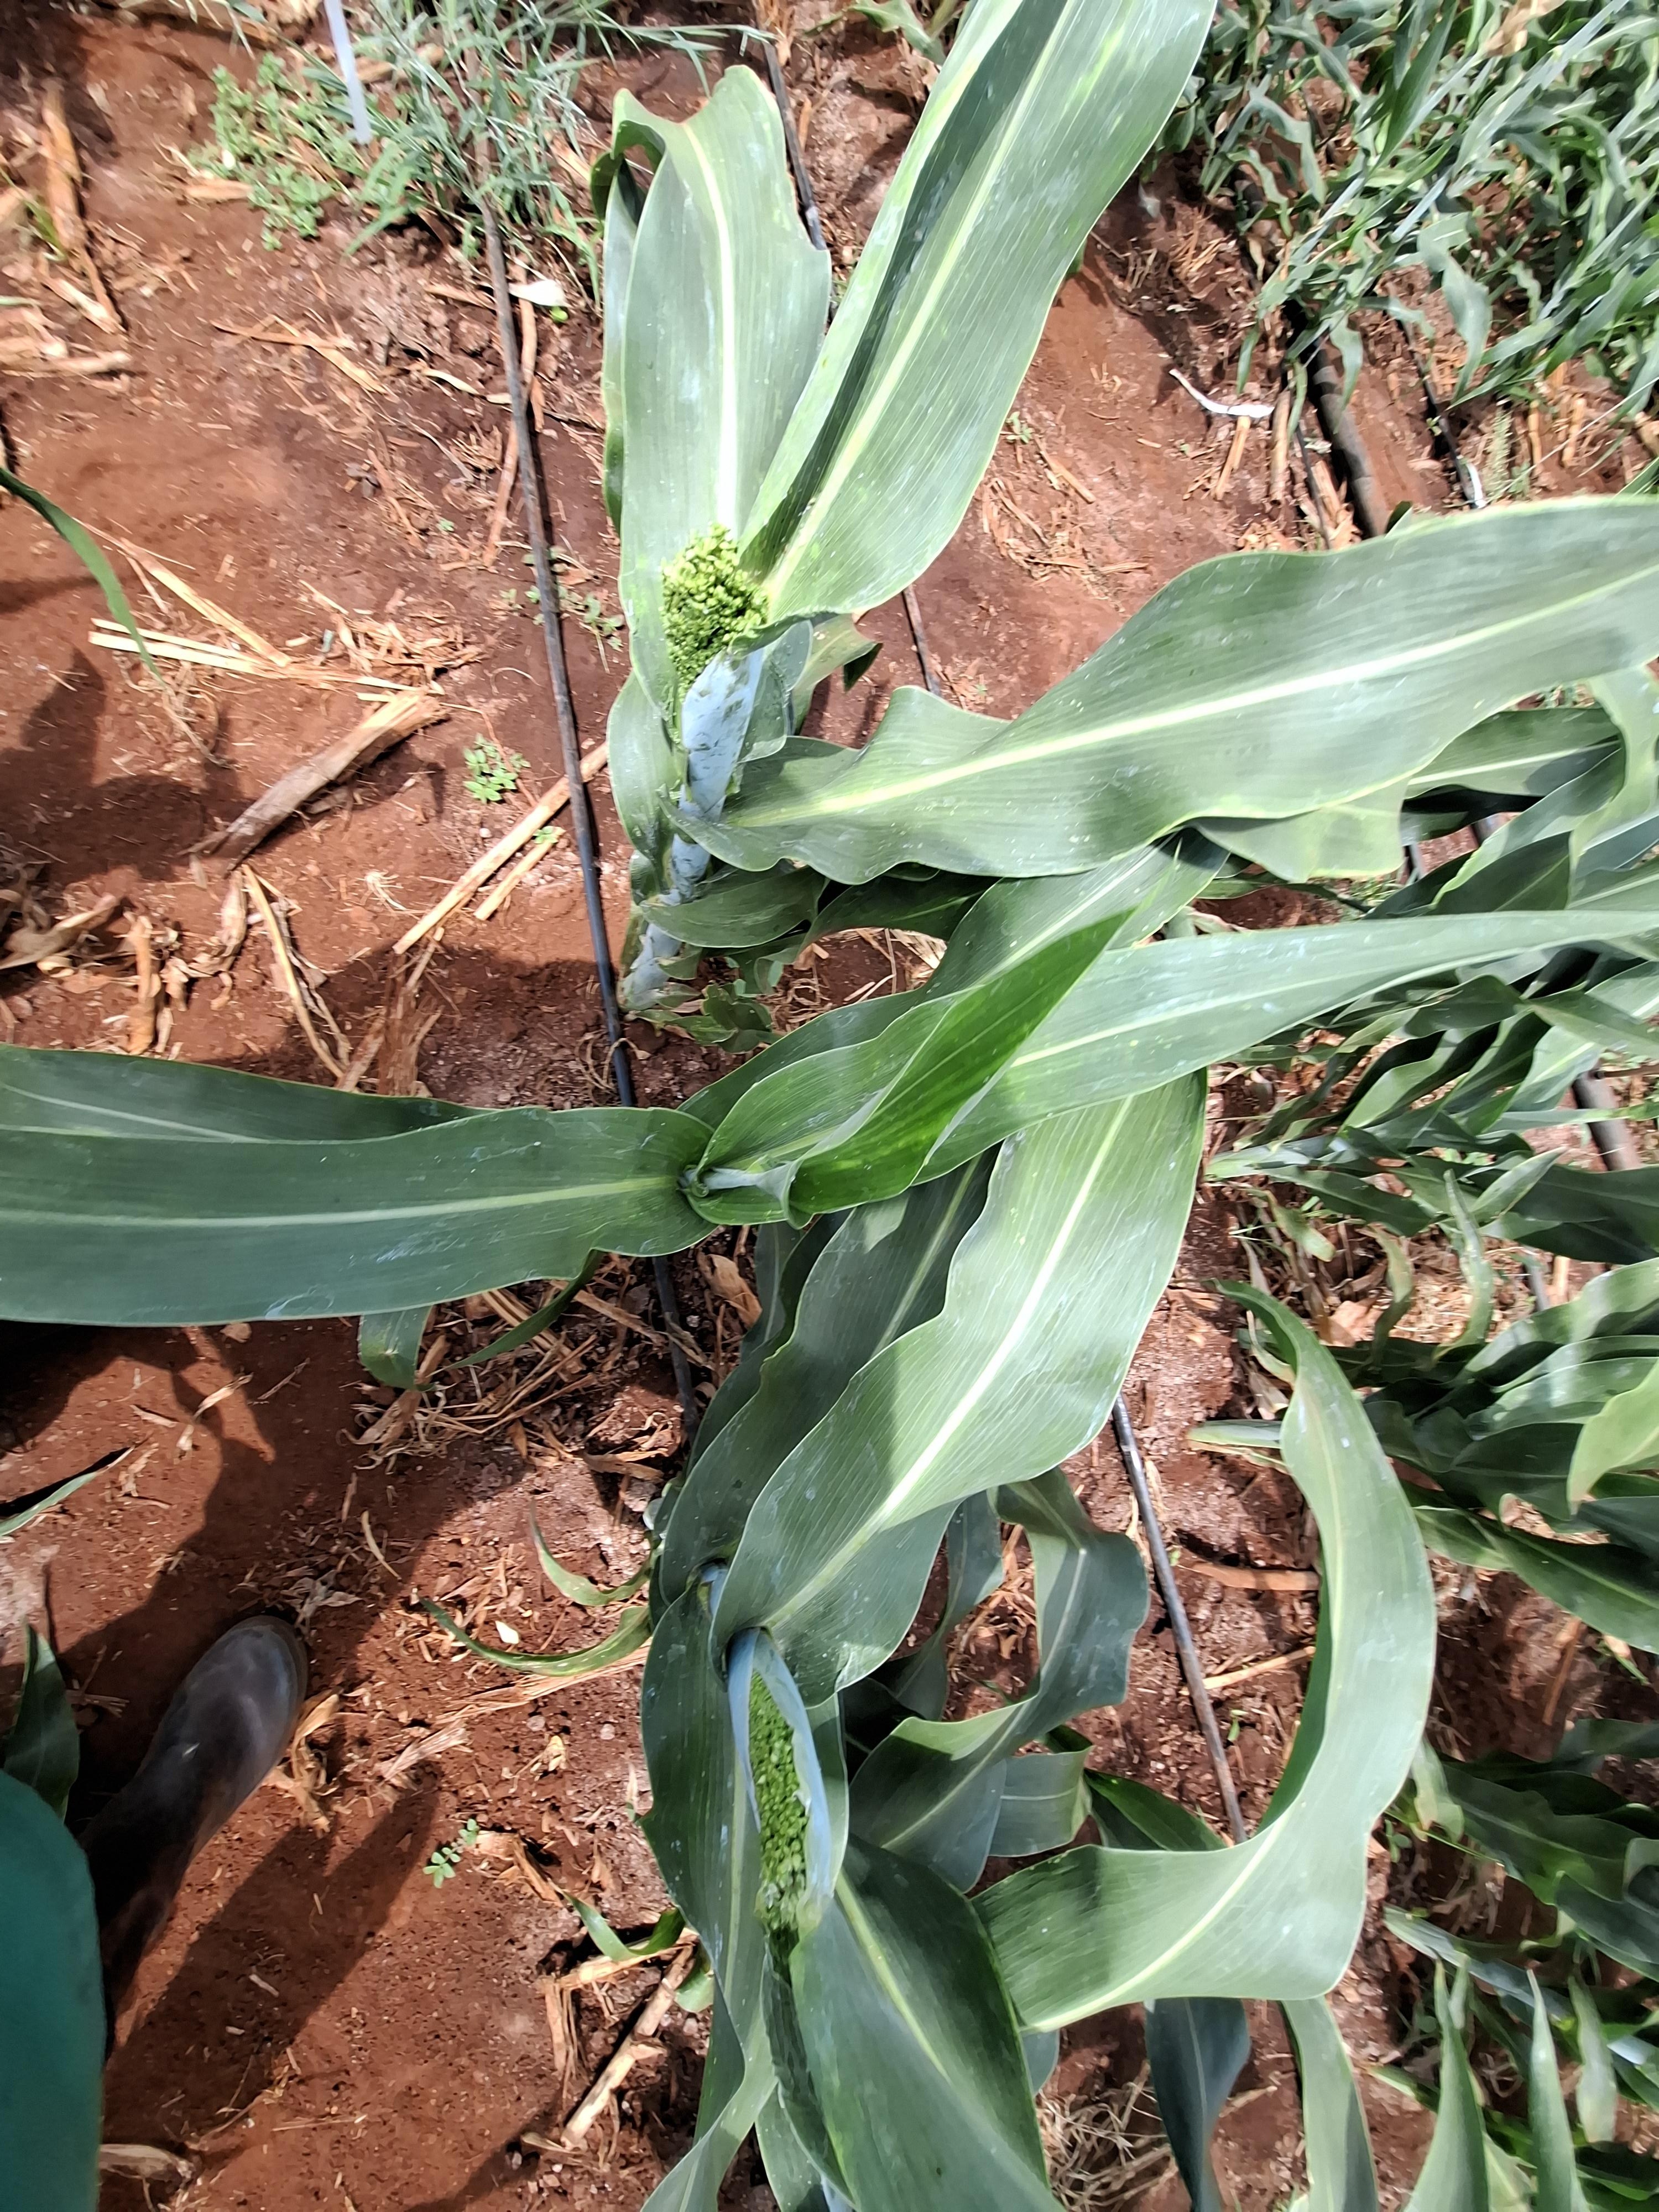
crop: sorghum
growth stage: heading tuber
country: Kenya
